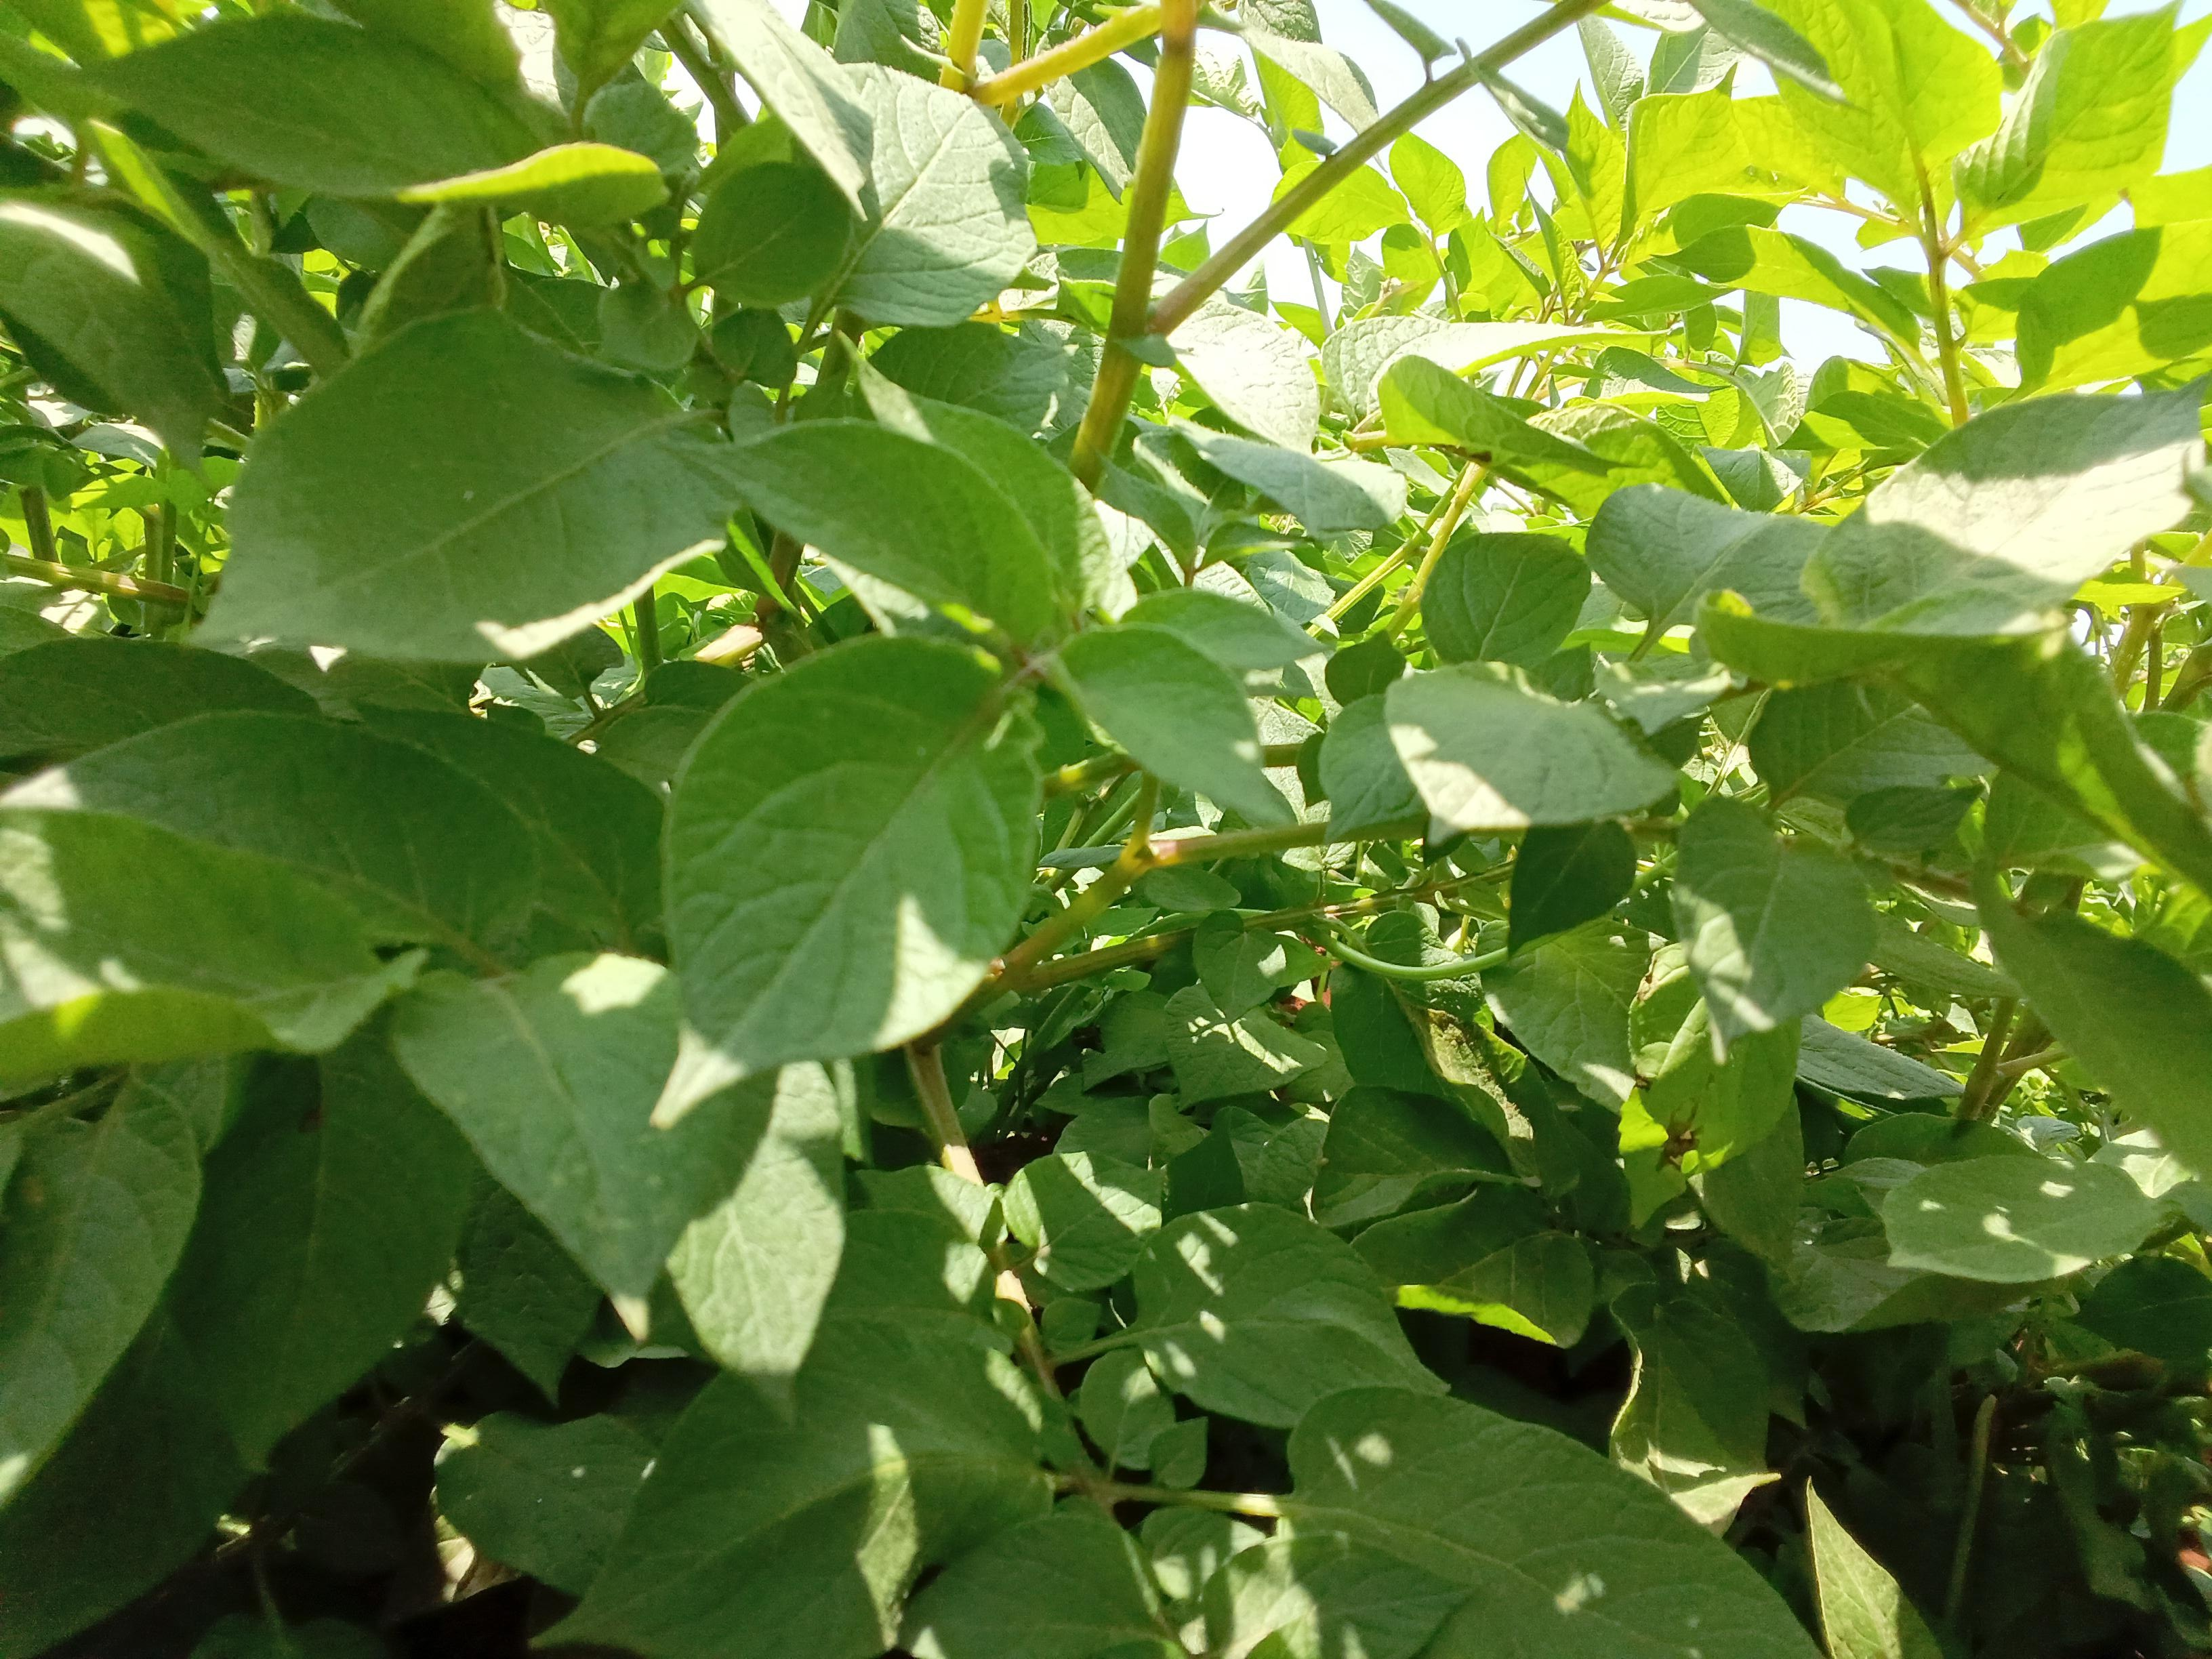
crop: potato
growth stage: vegetative
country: Kenya
